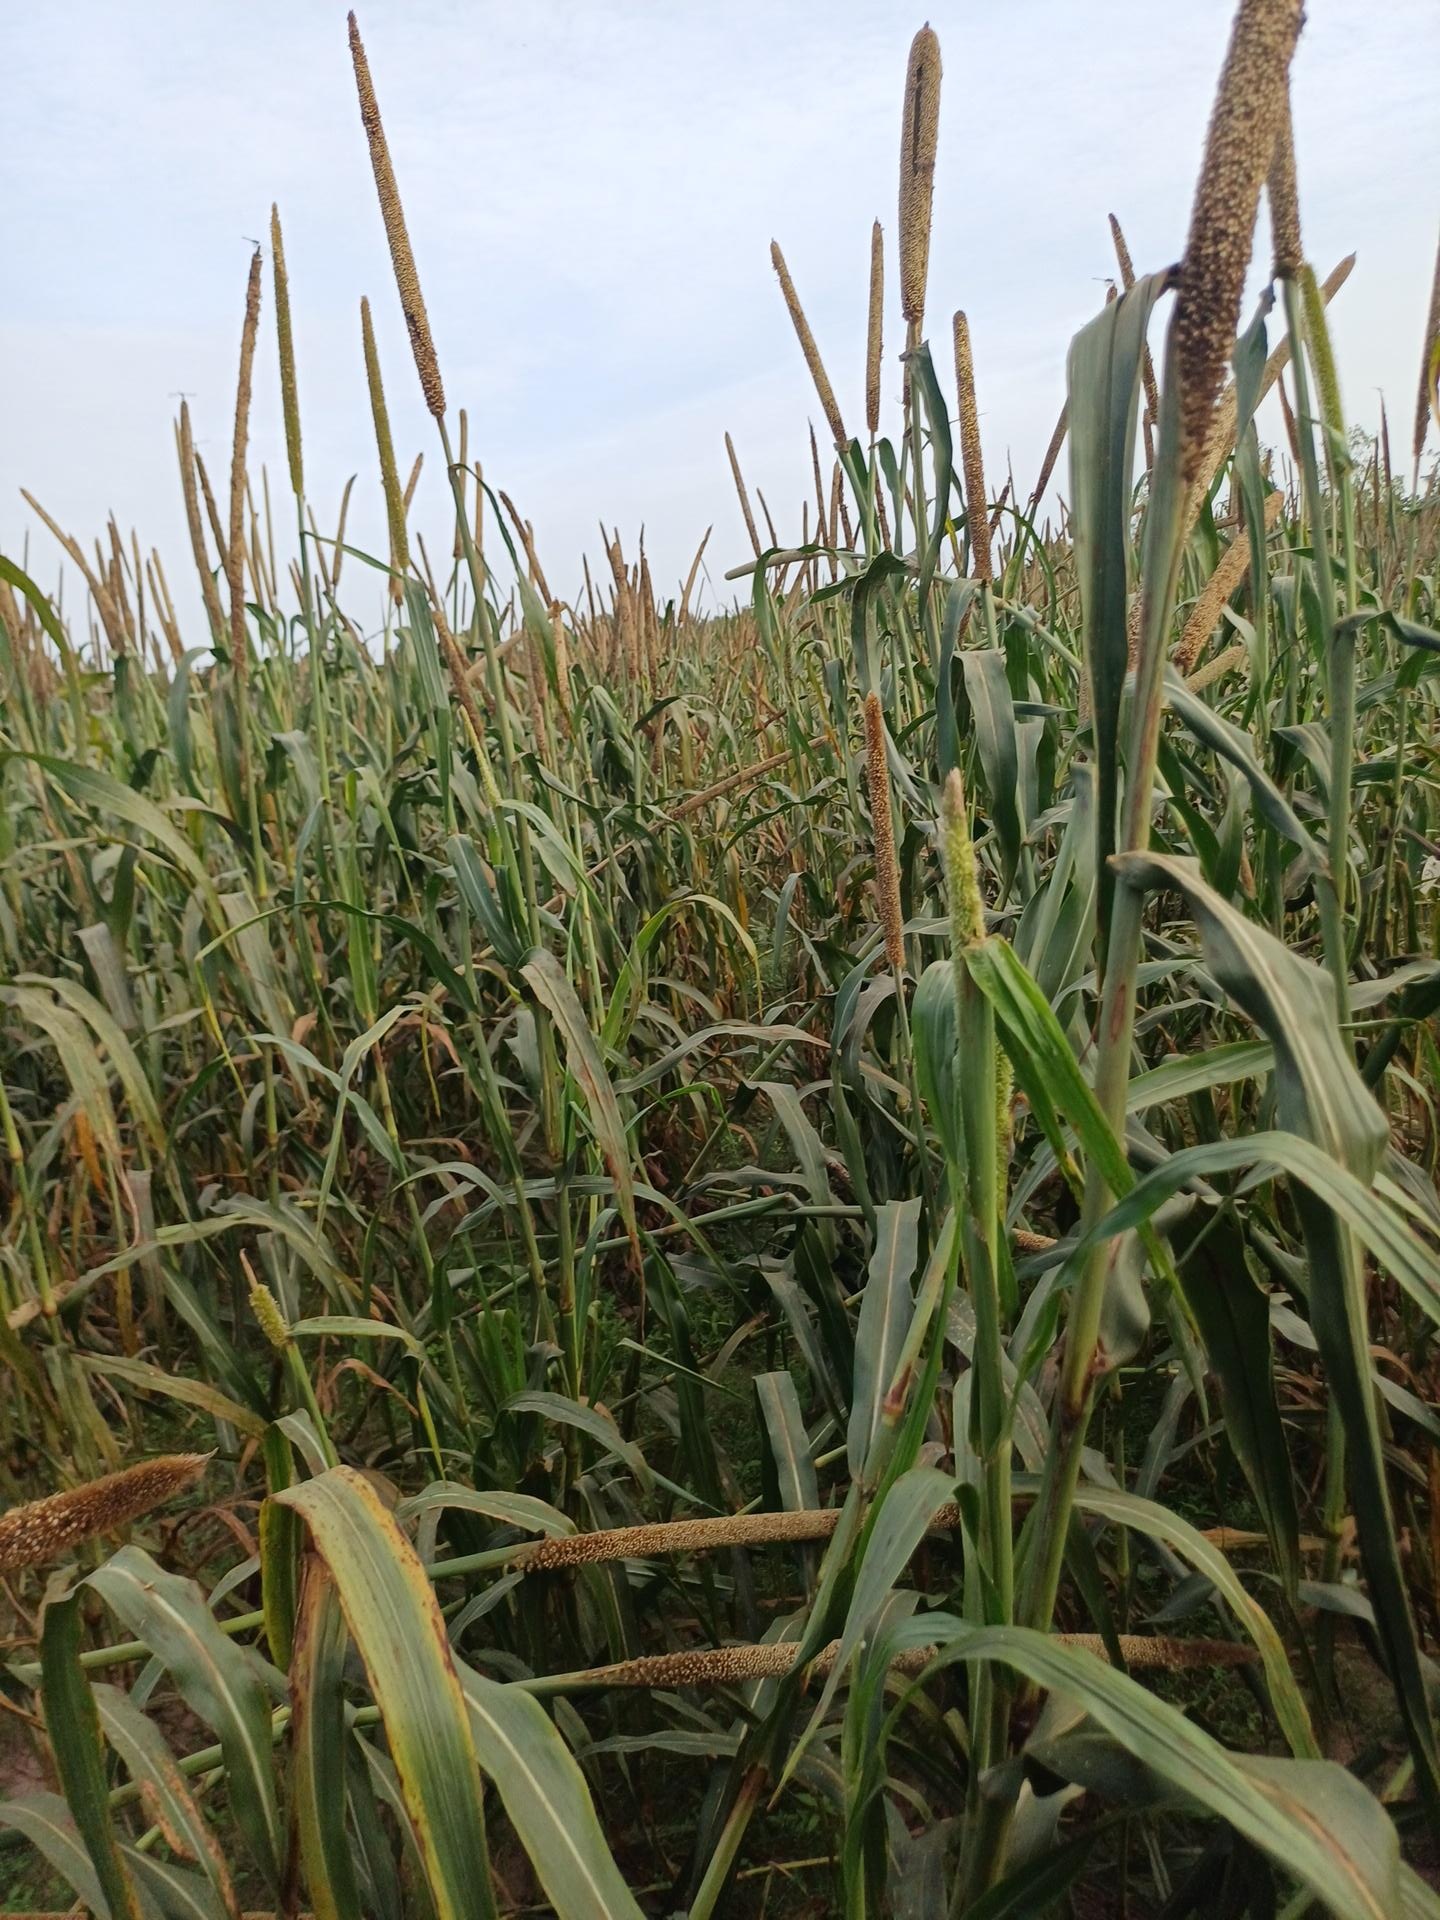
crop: pearl millet
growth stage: filling grain
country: Senegal
